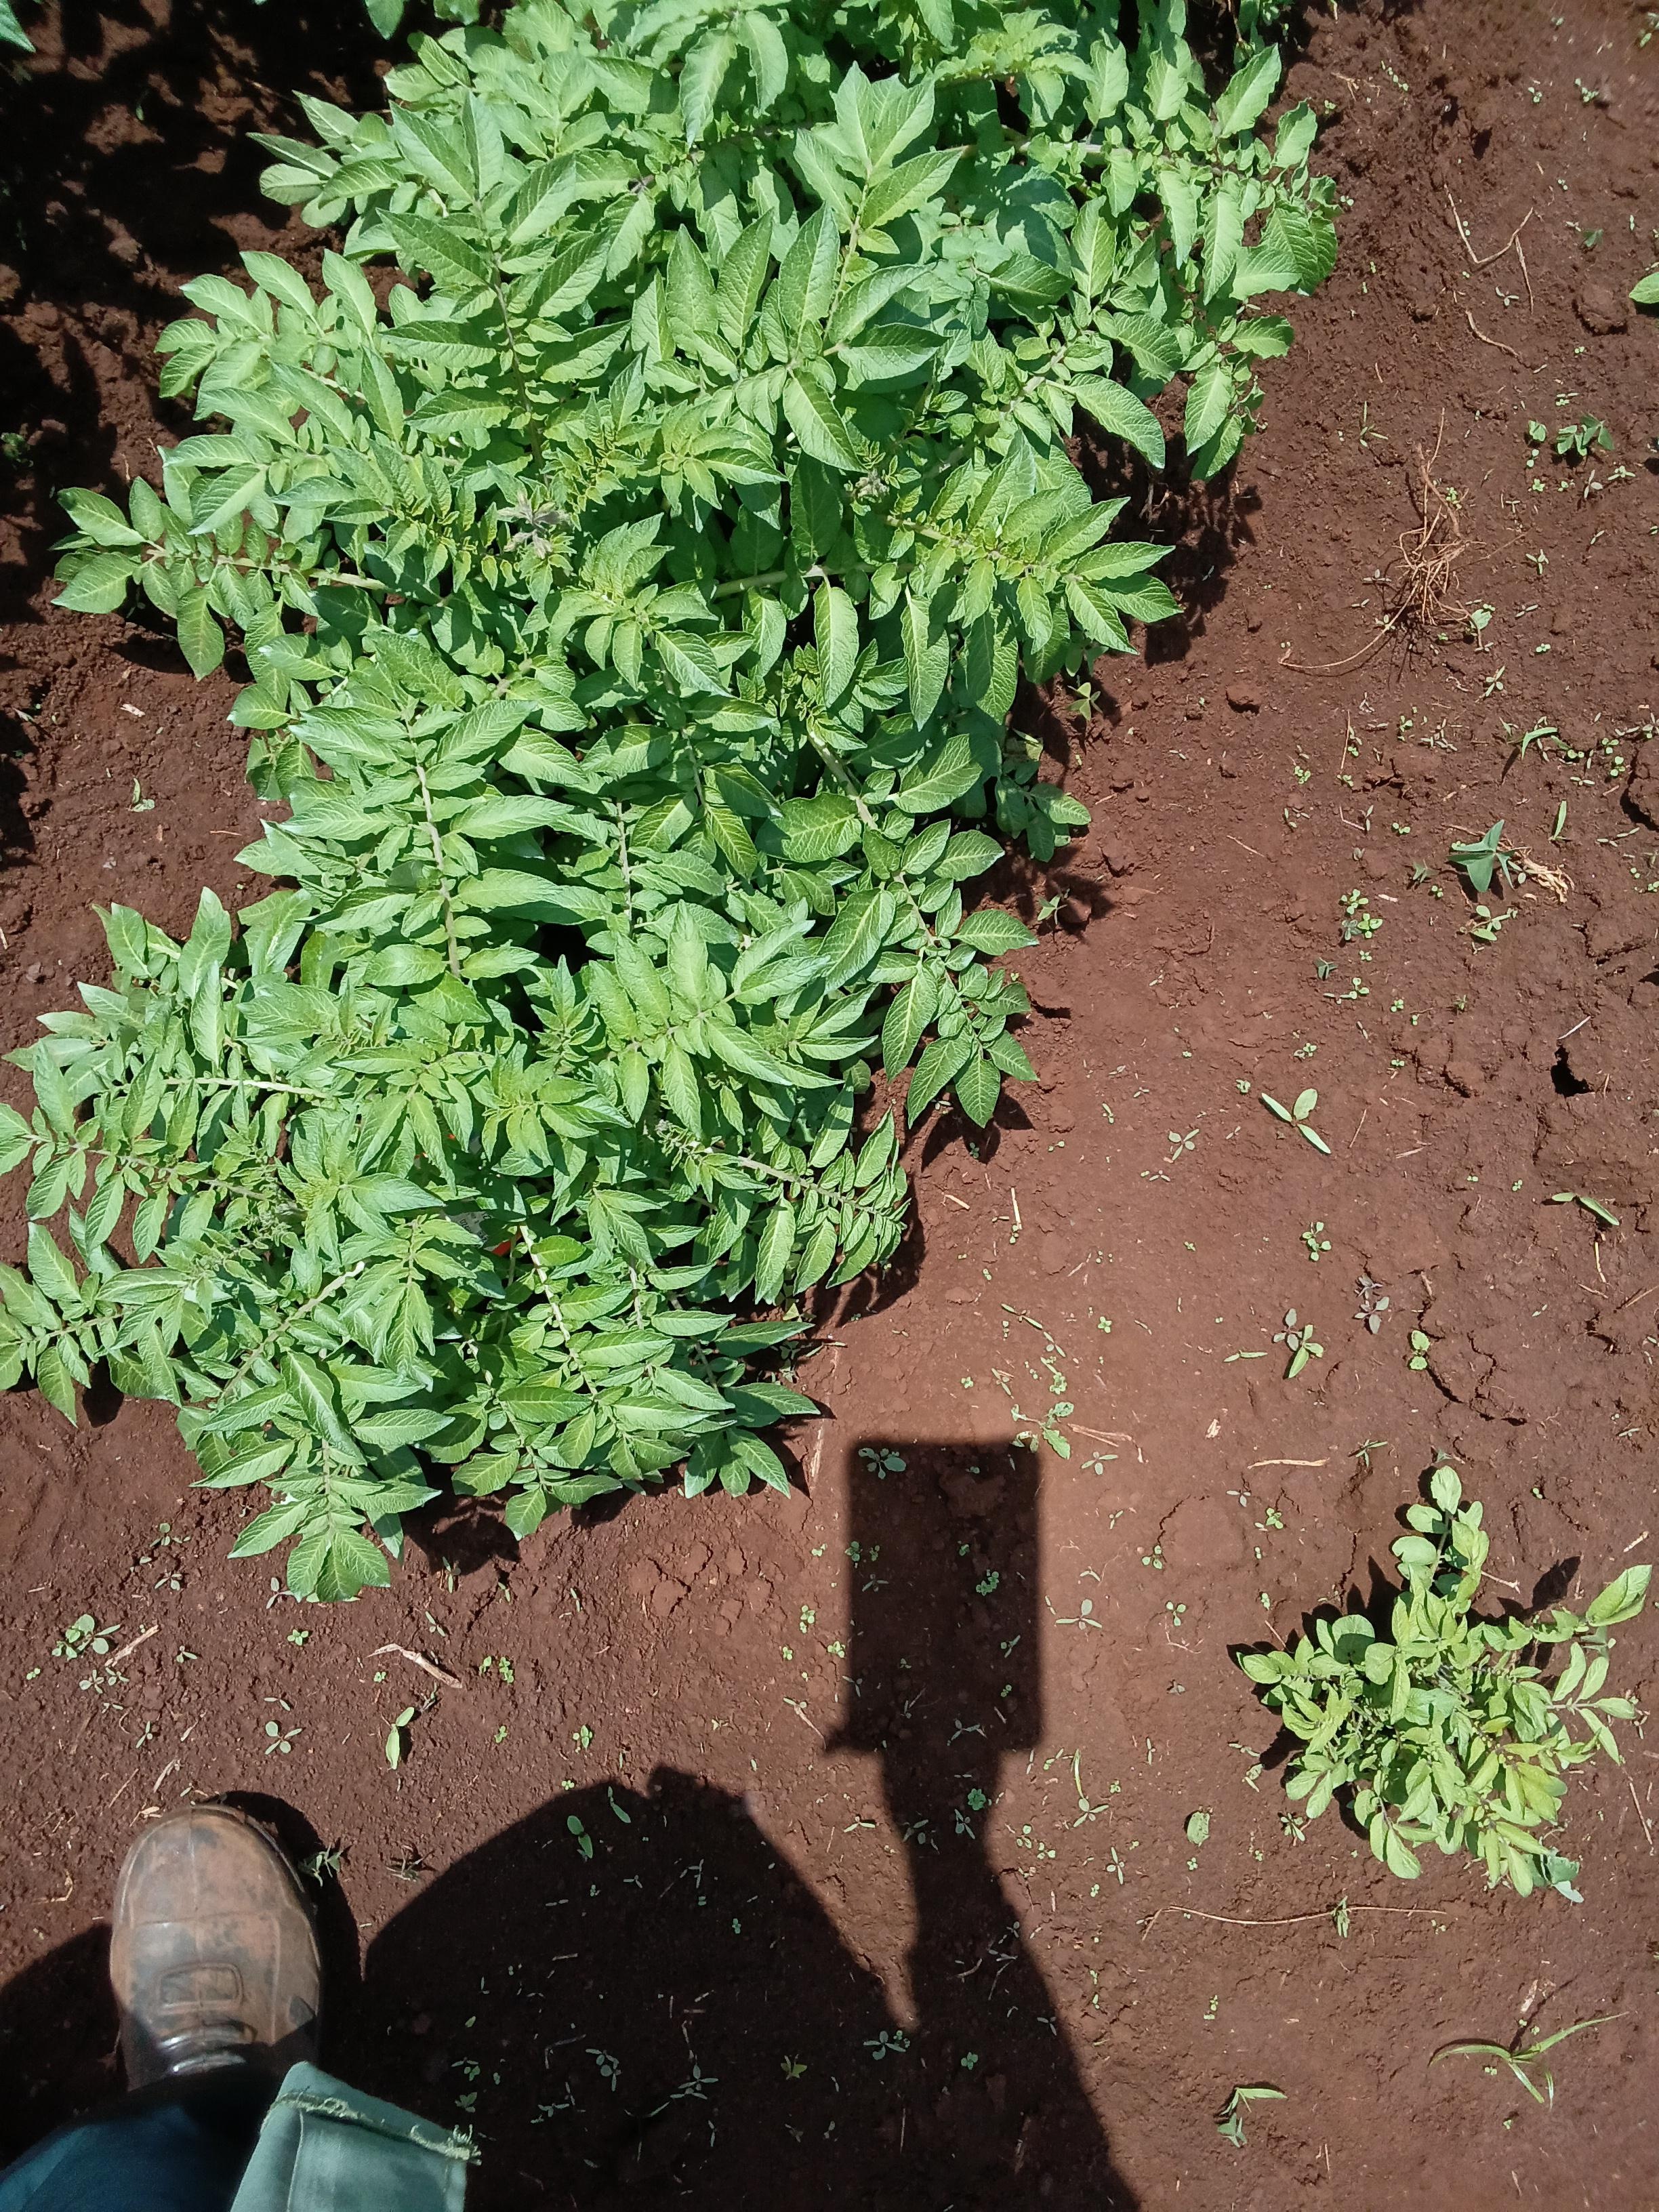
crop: potato
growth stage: vegetative
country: Kenya
